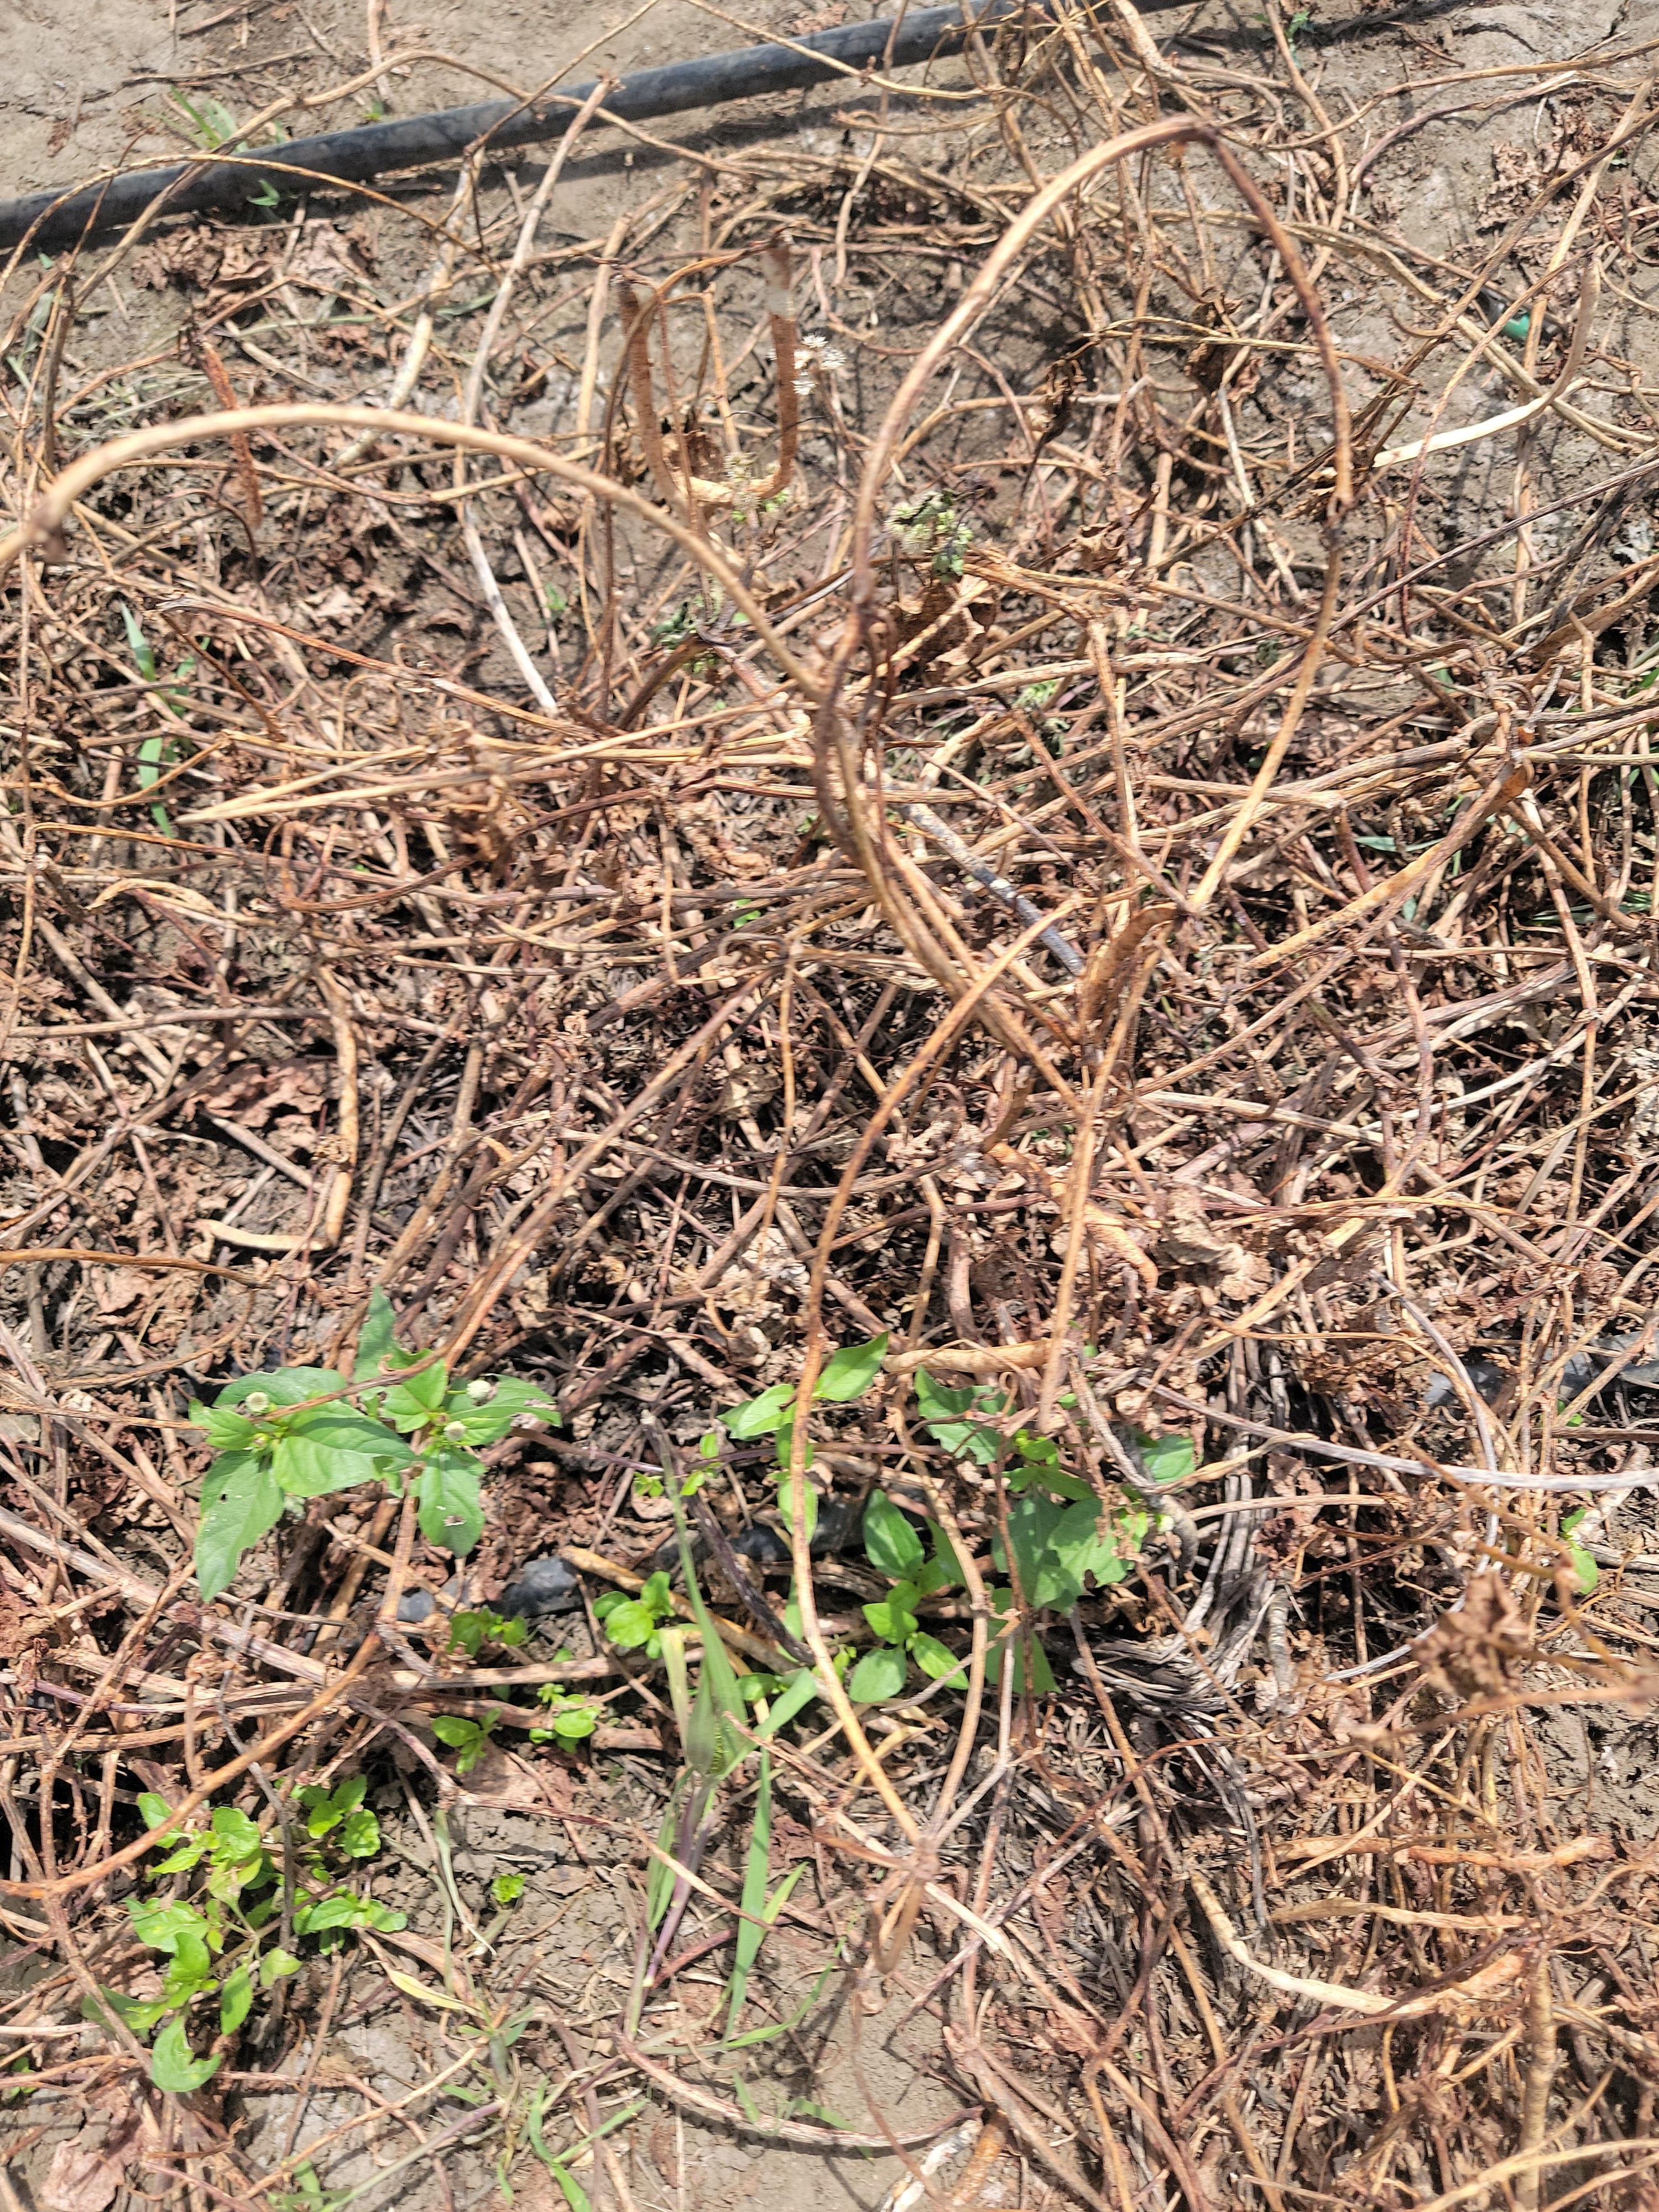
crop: cowpea
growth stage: development pod
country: Tanzania
